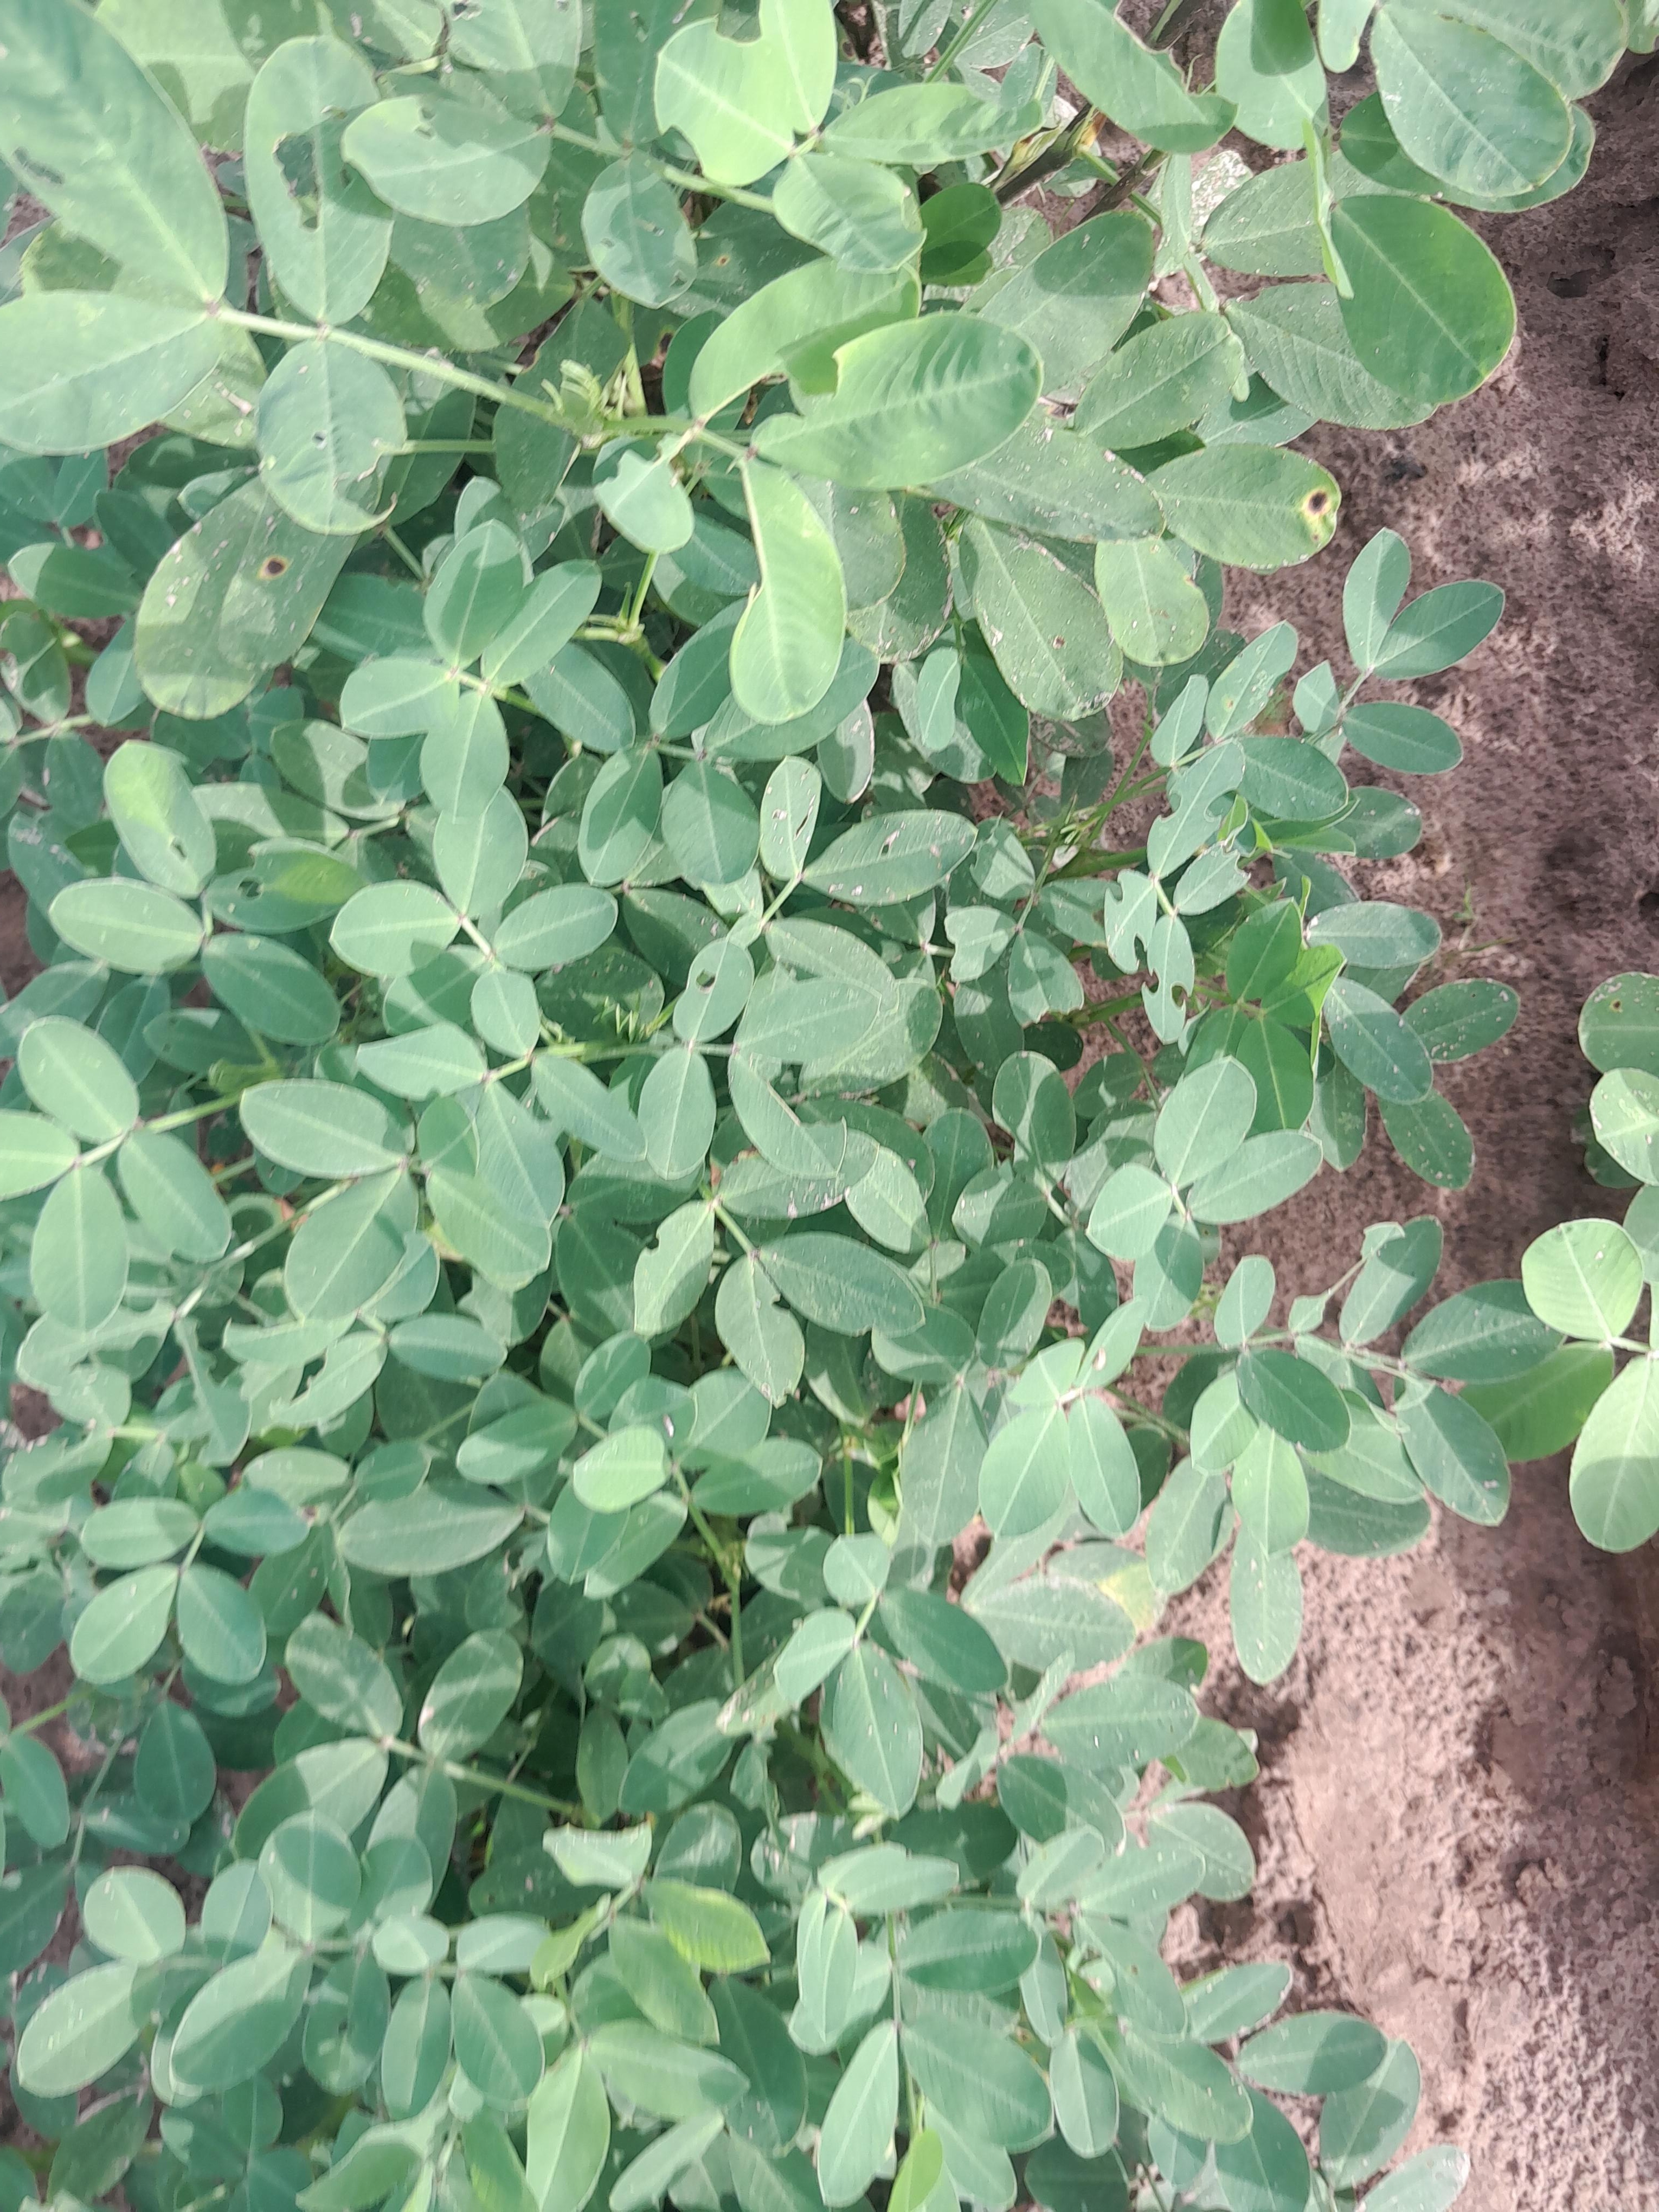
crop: groundnut
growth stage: flowering
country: Senegal
